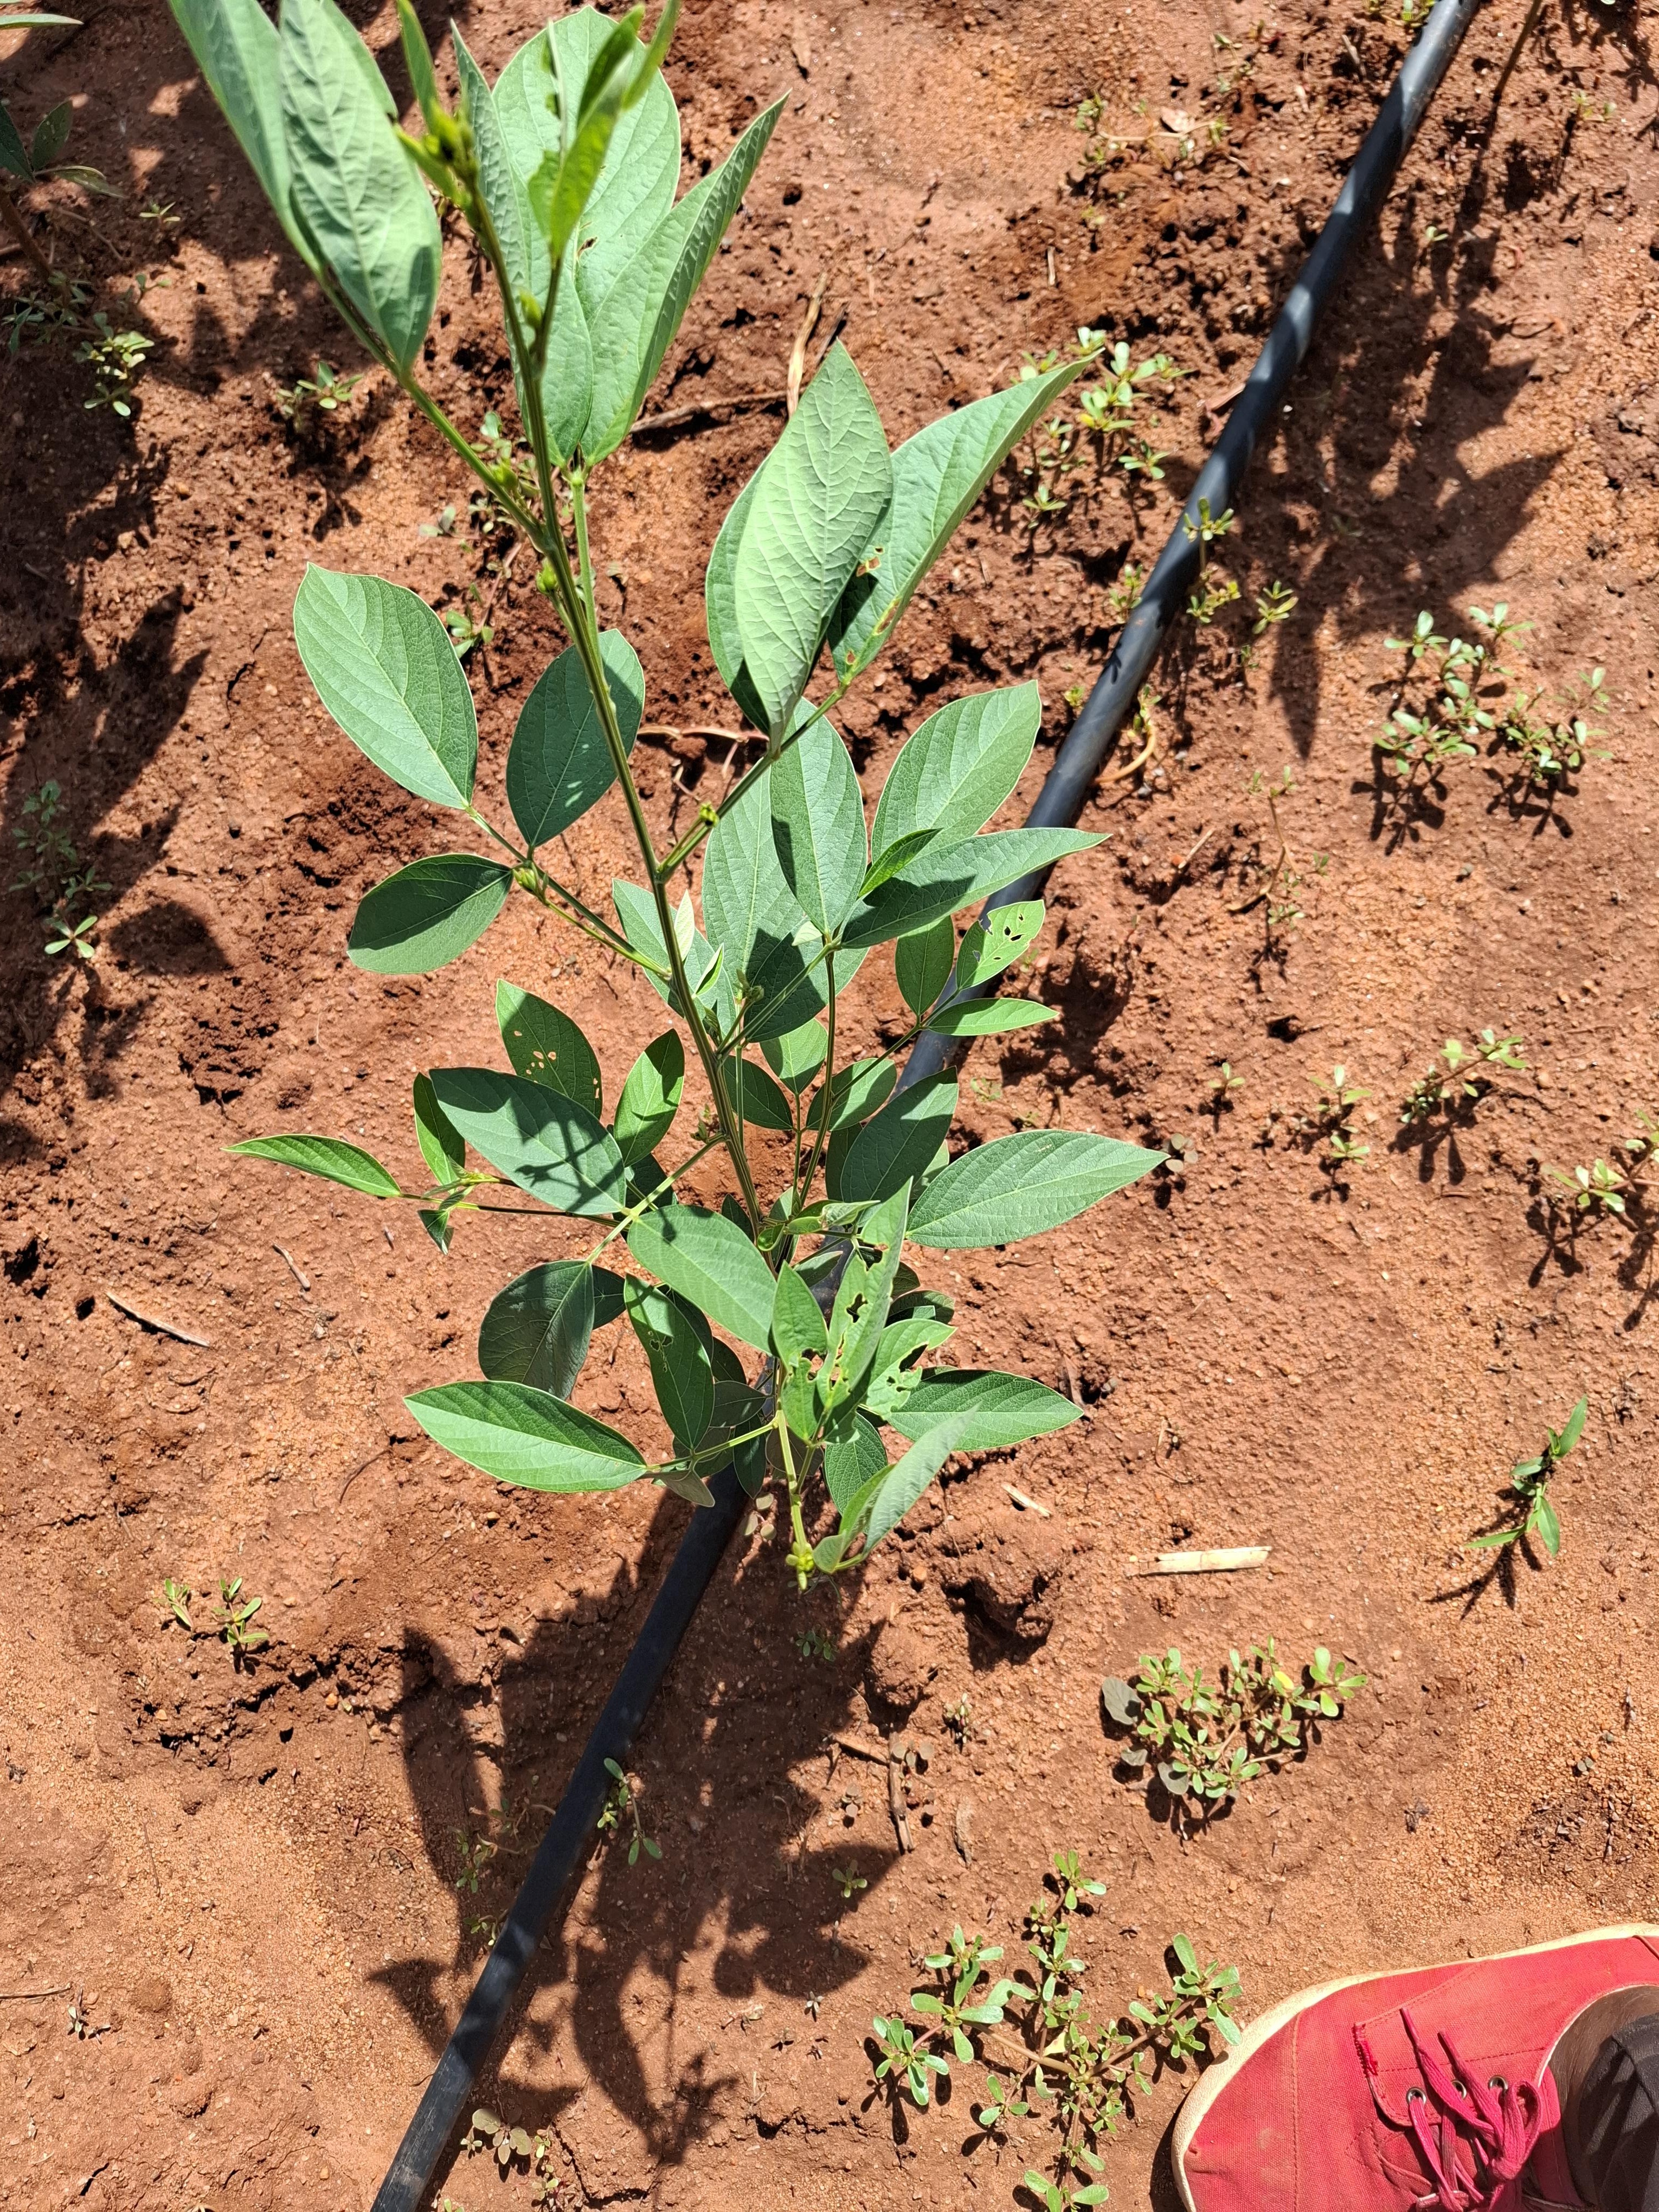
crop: pigeonpea
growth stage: vegetative
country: Kenya
